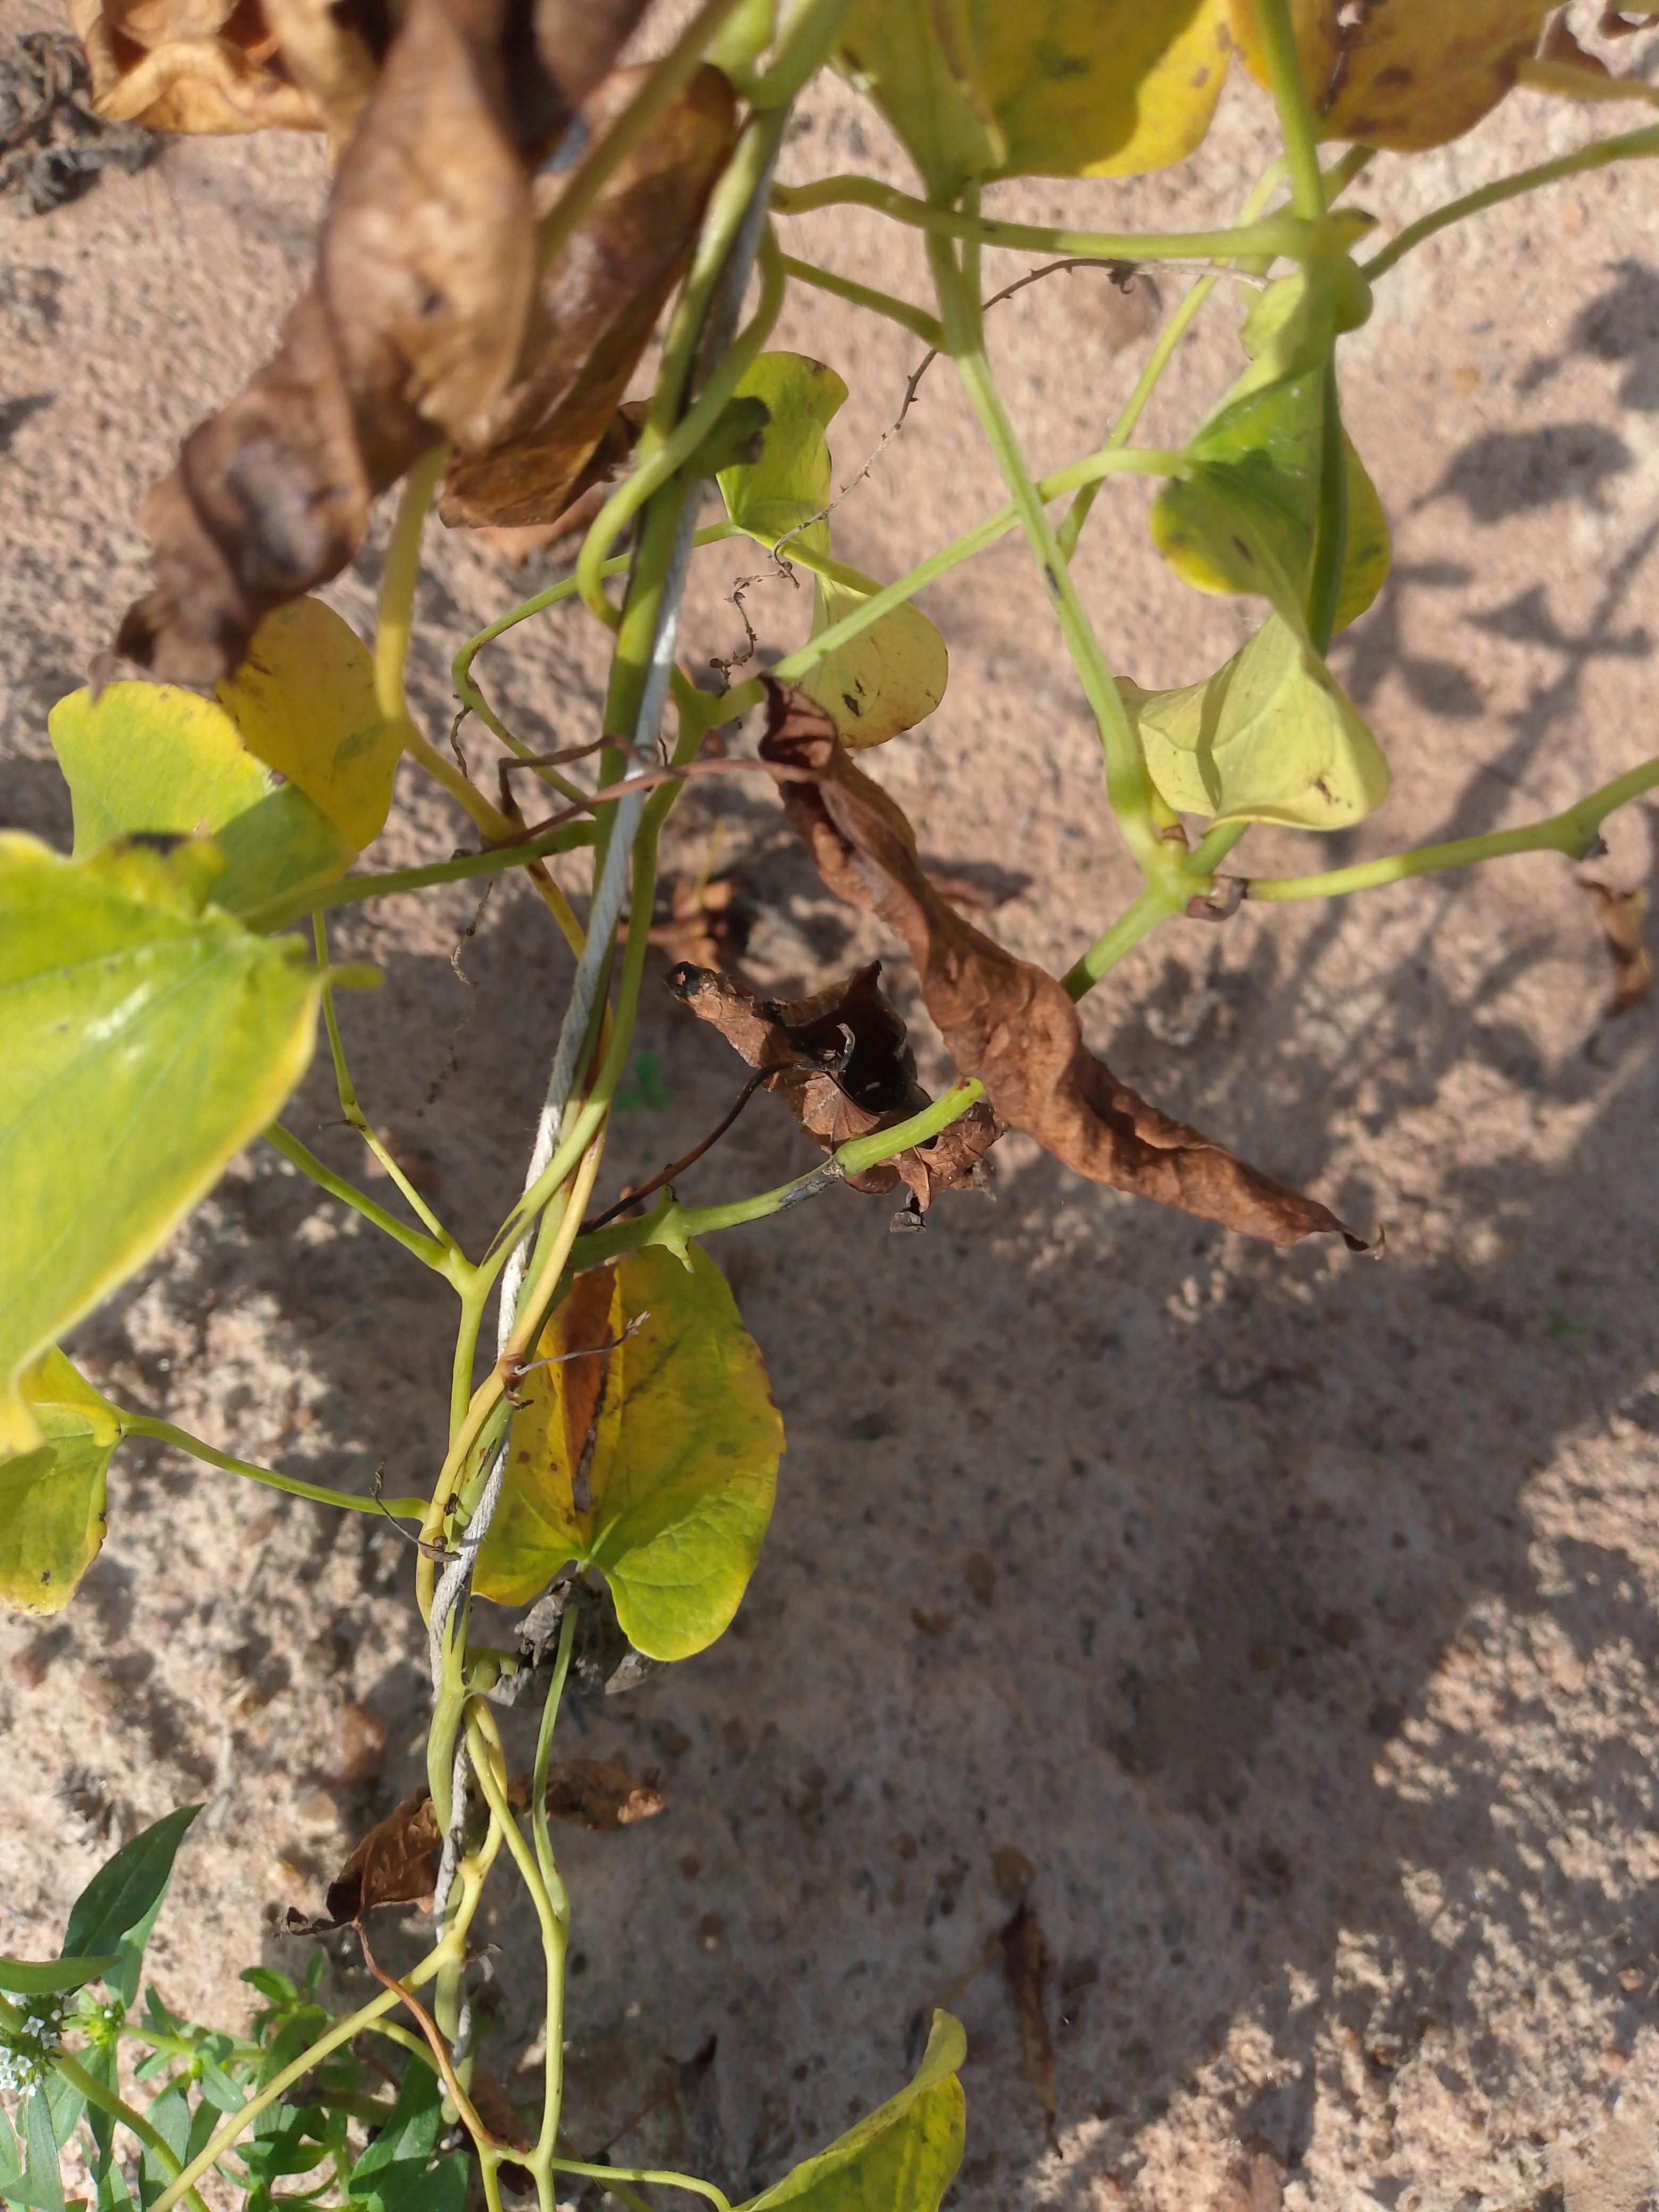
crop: yam
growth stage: maturity
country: Nigeria
